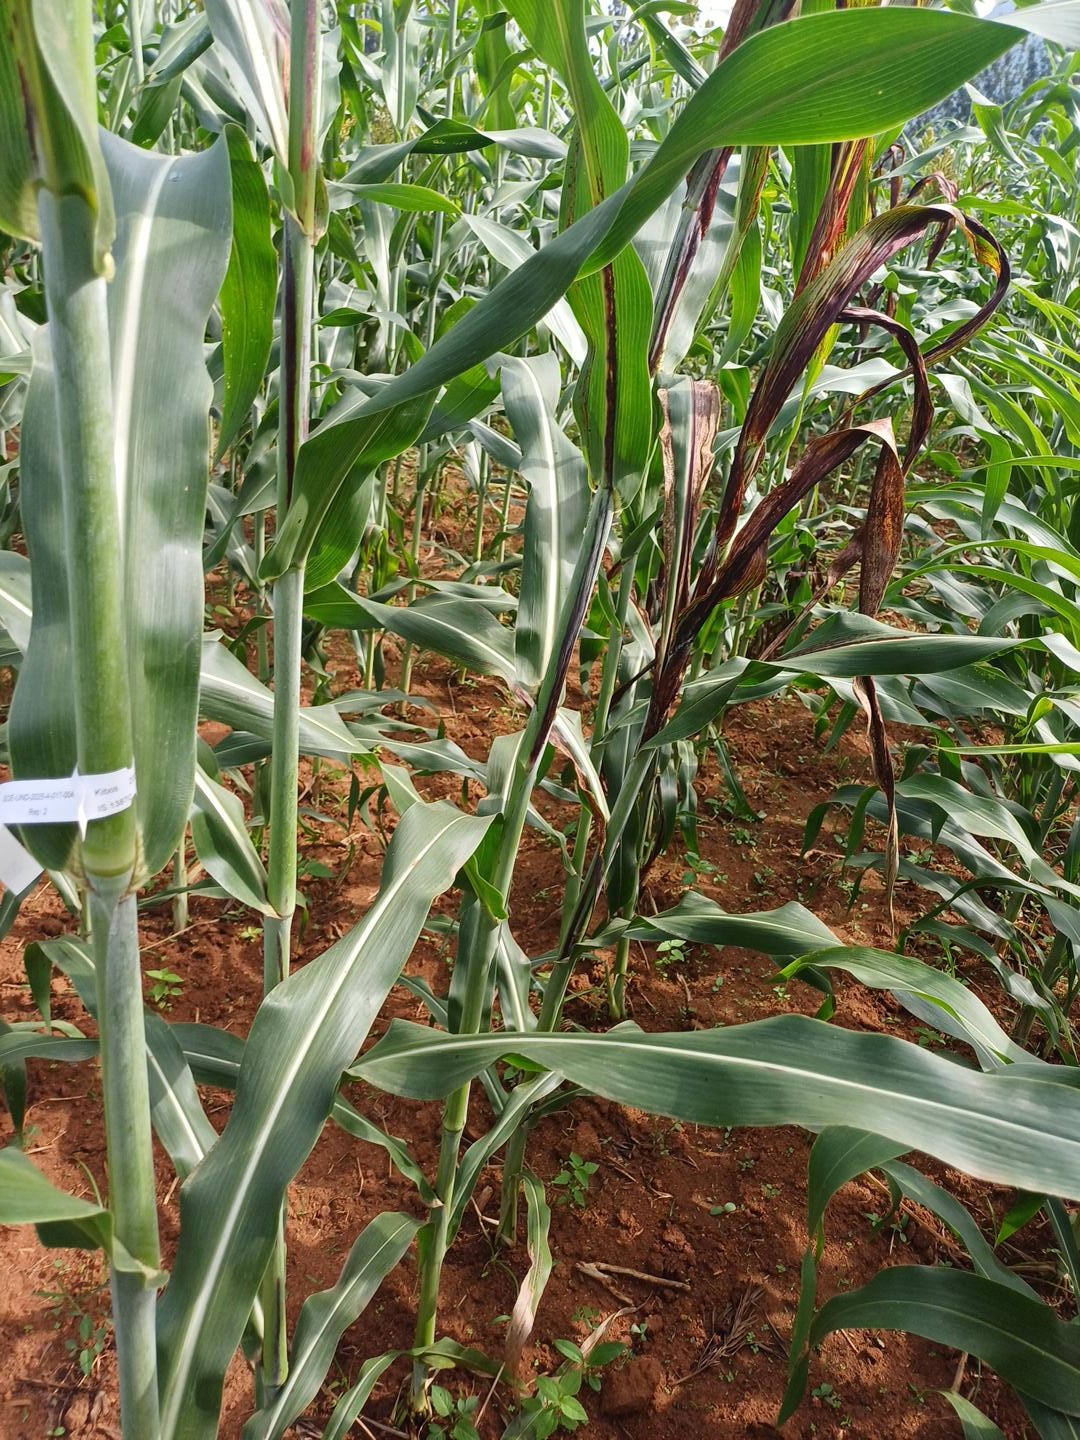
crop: sorghum
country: Kenya
